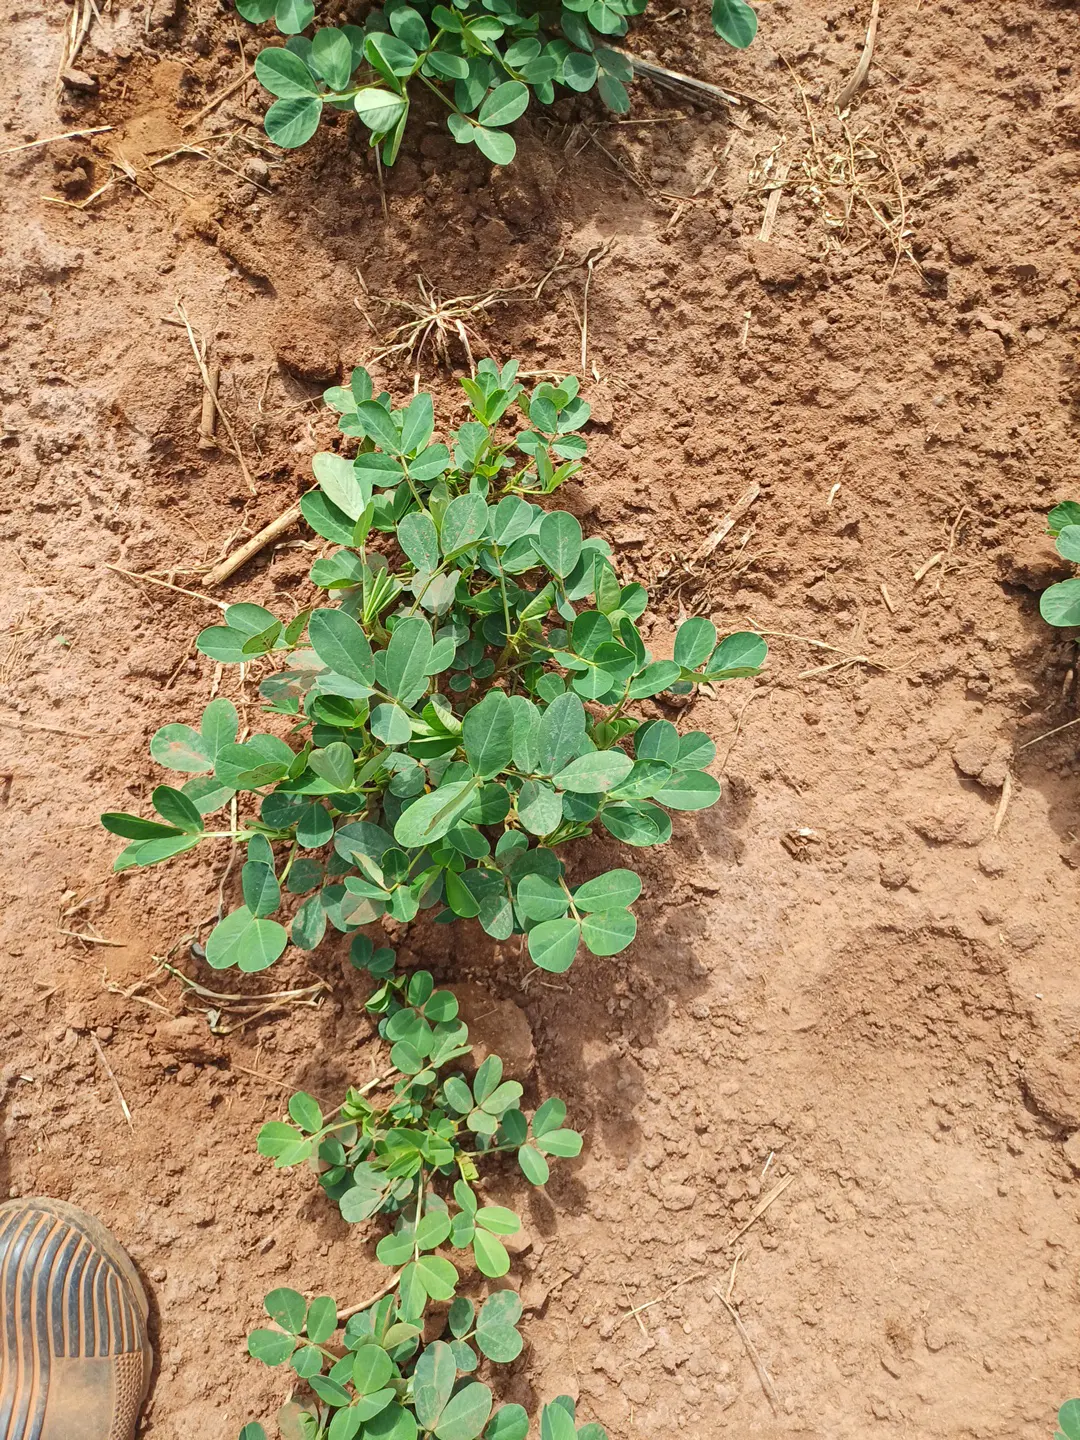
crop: groundnut
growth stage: flowering
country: Kenya
